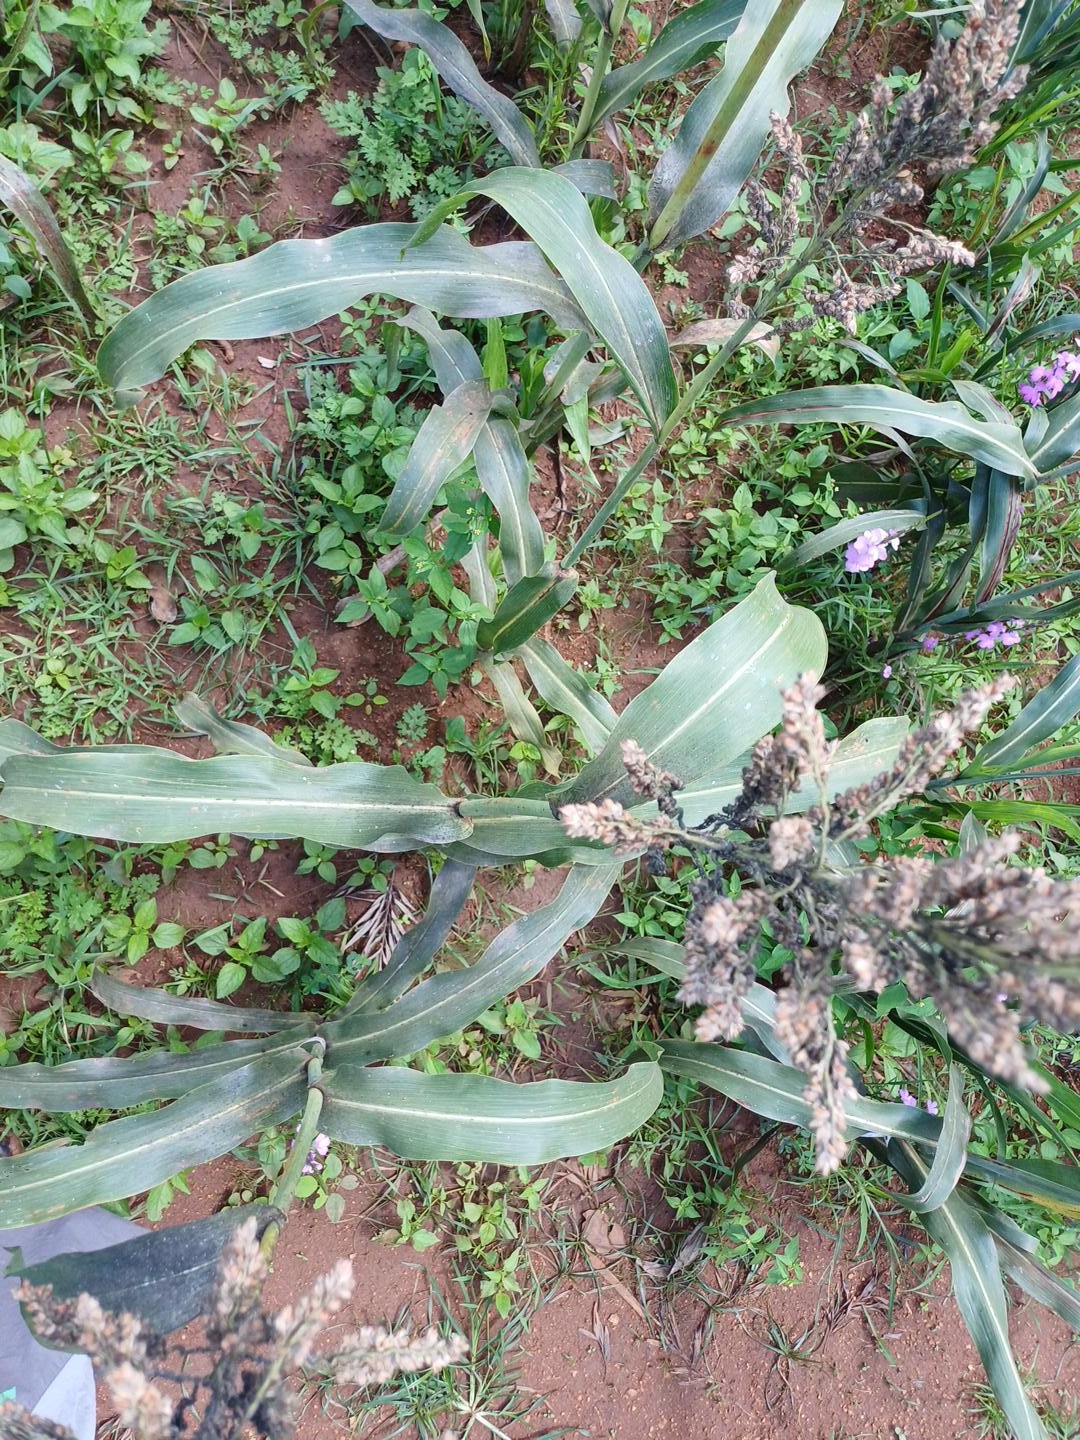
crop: sorghum
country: Kenya
